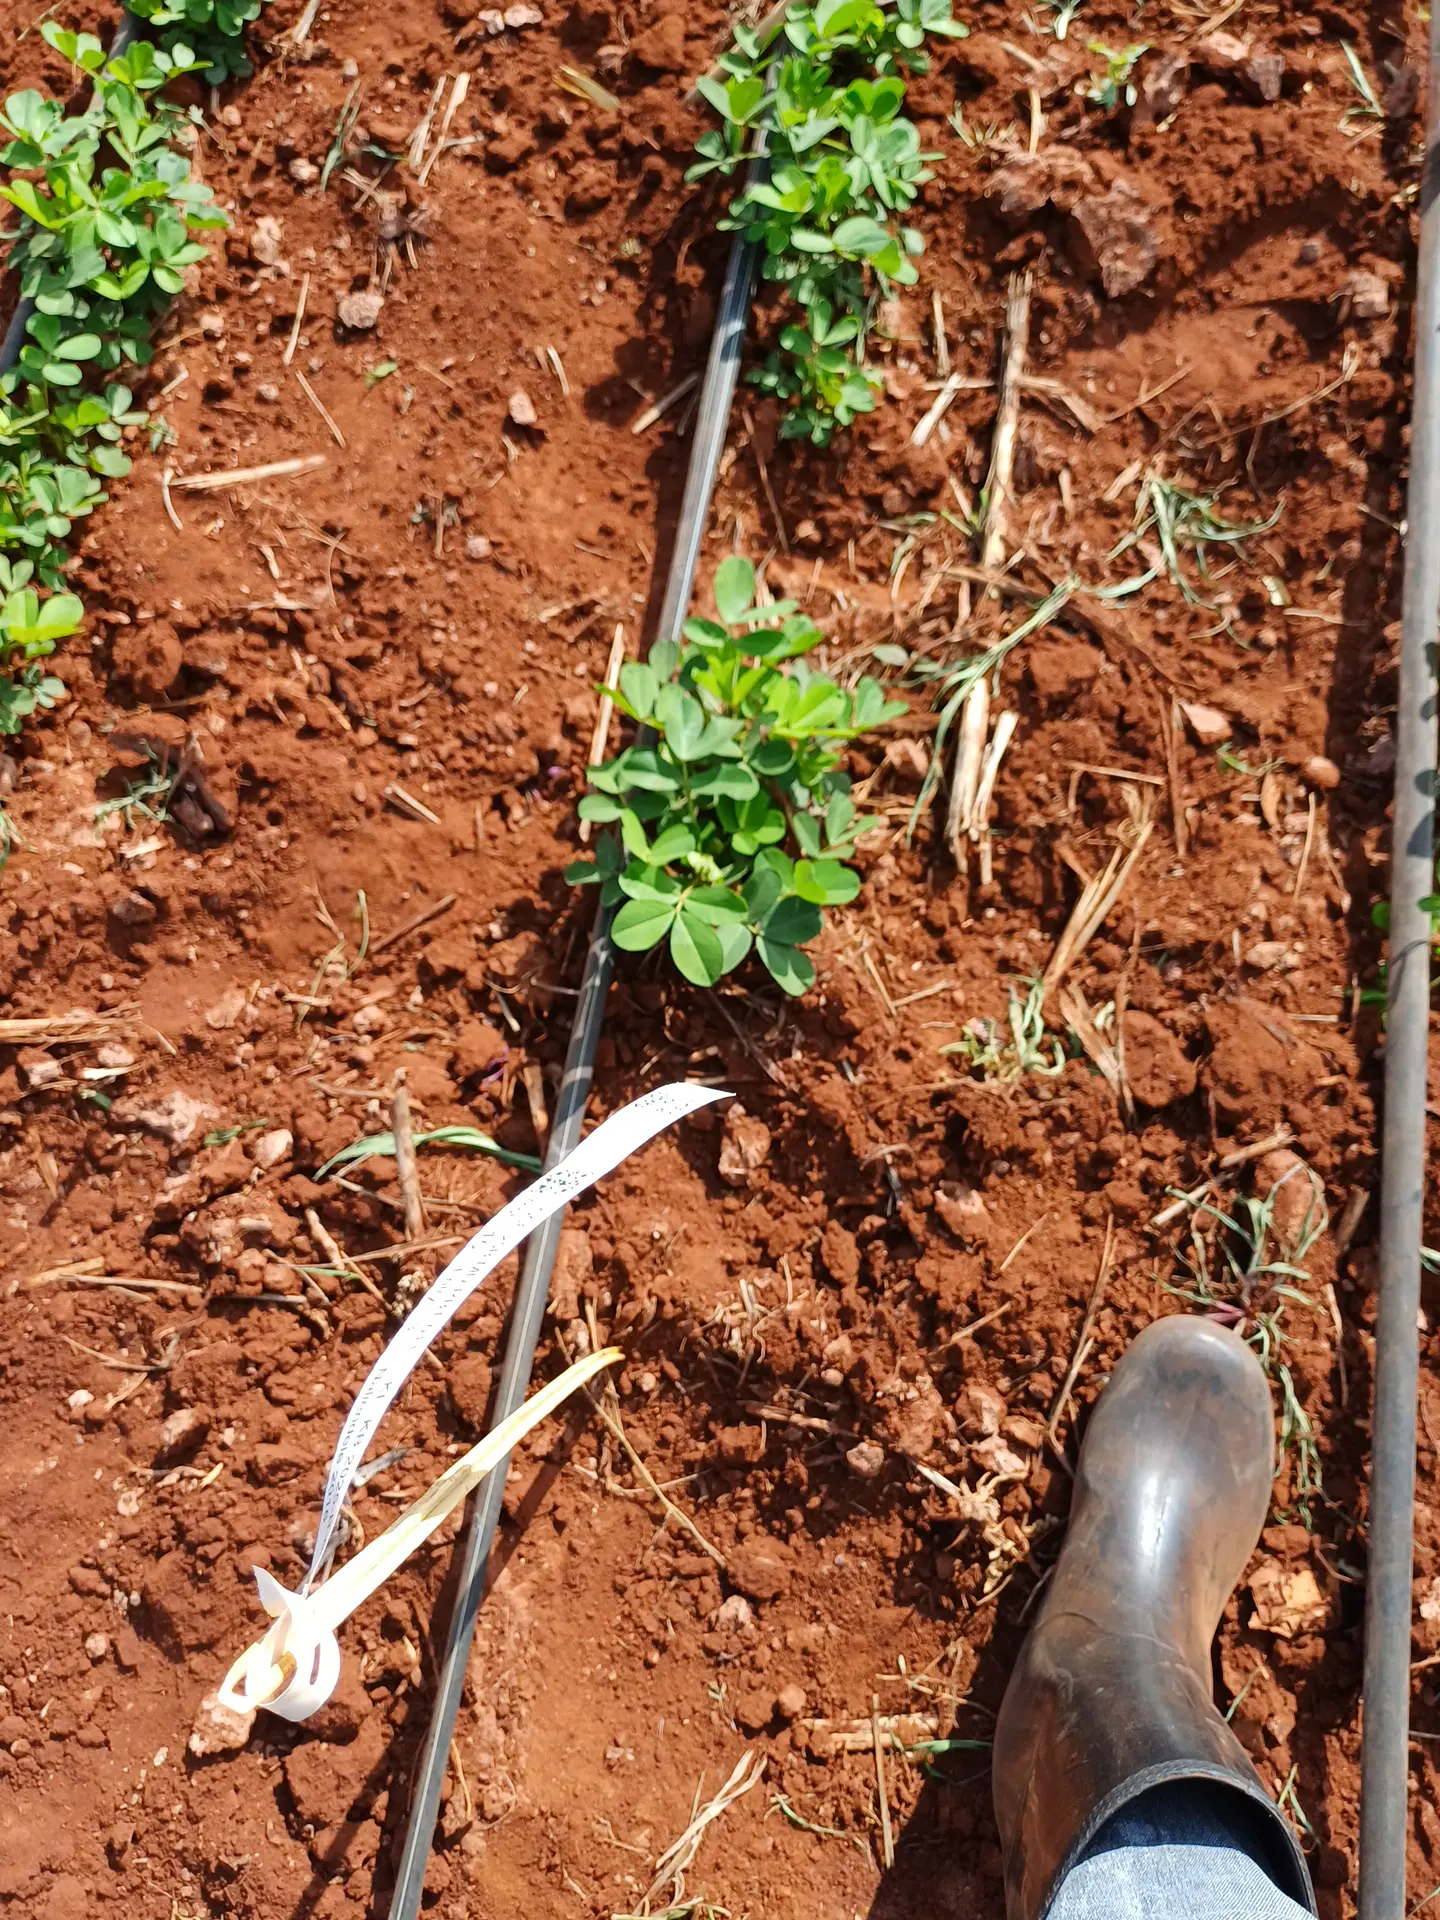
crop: groundnut
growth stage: vegetative
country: Kenya
